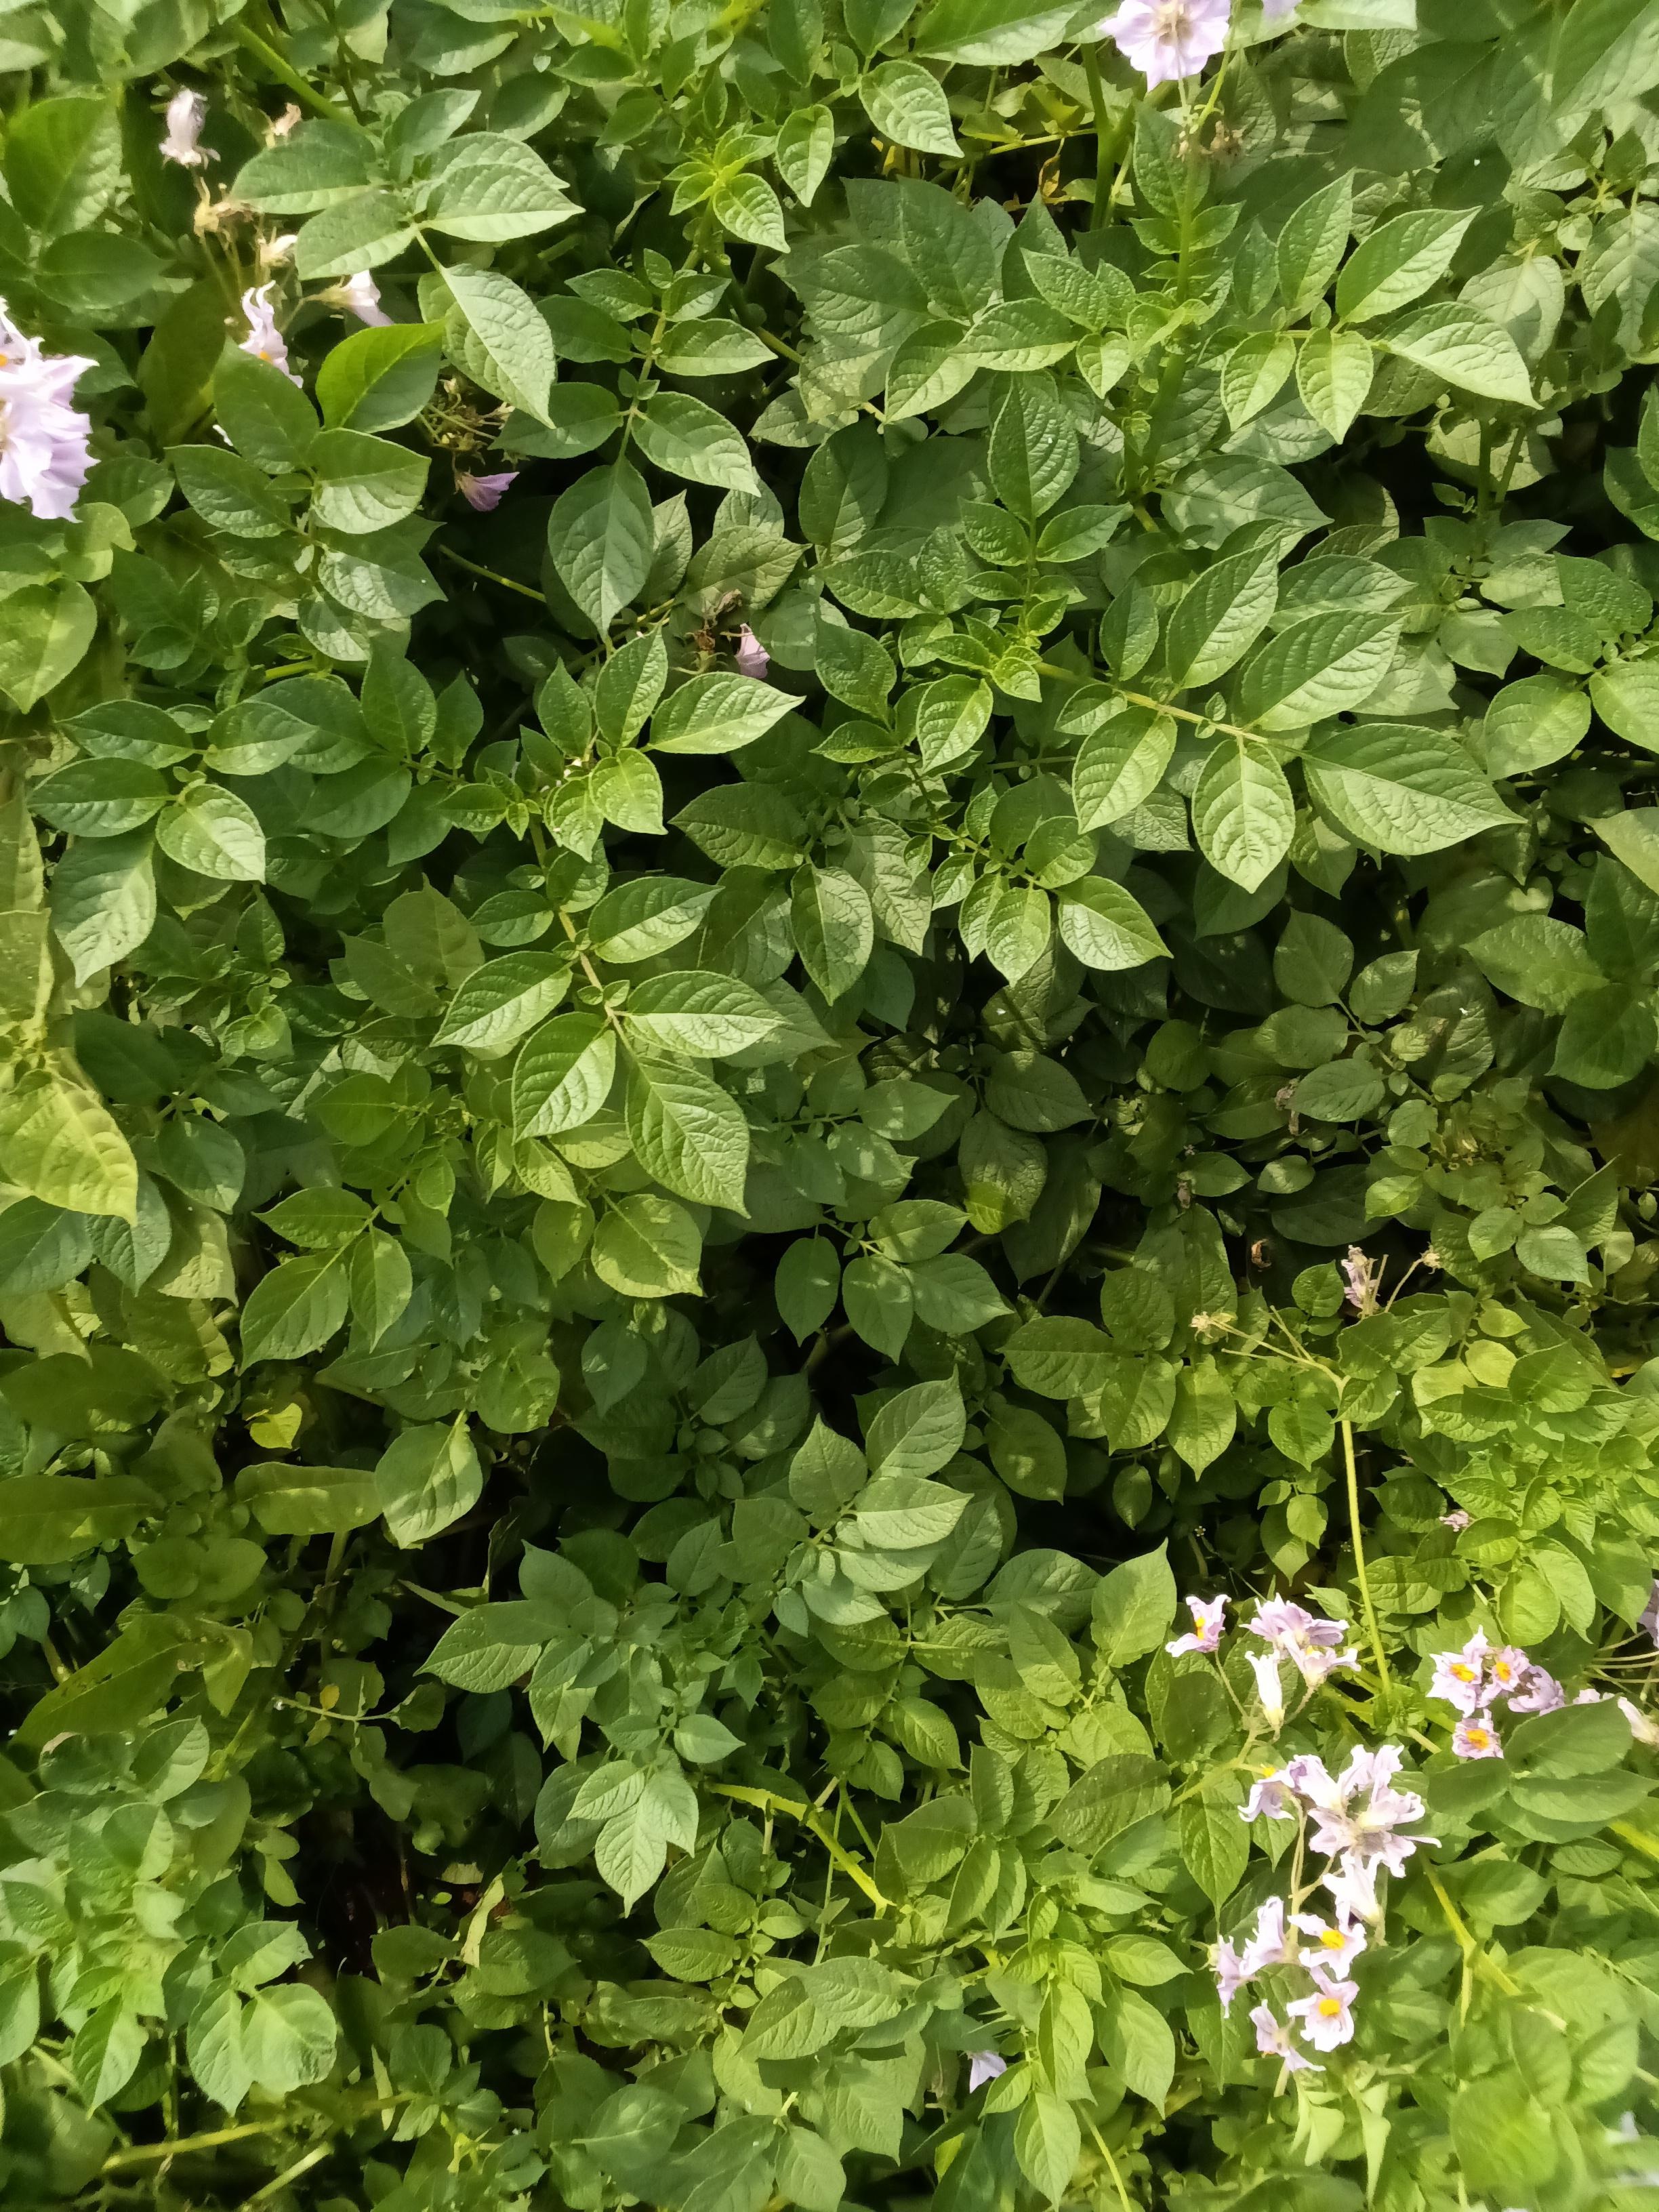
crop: potato
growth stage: maturity
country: Kenya
